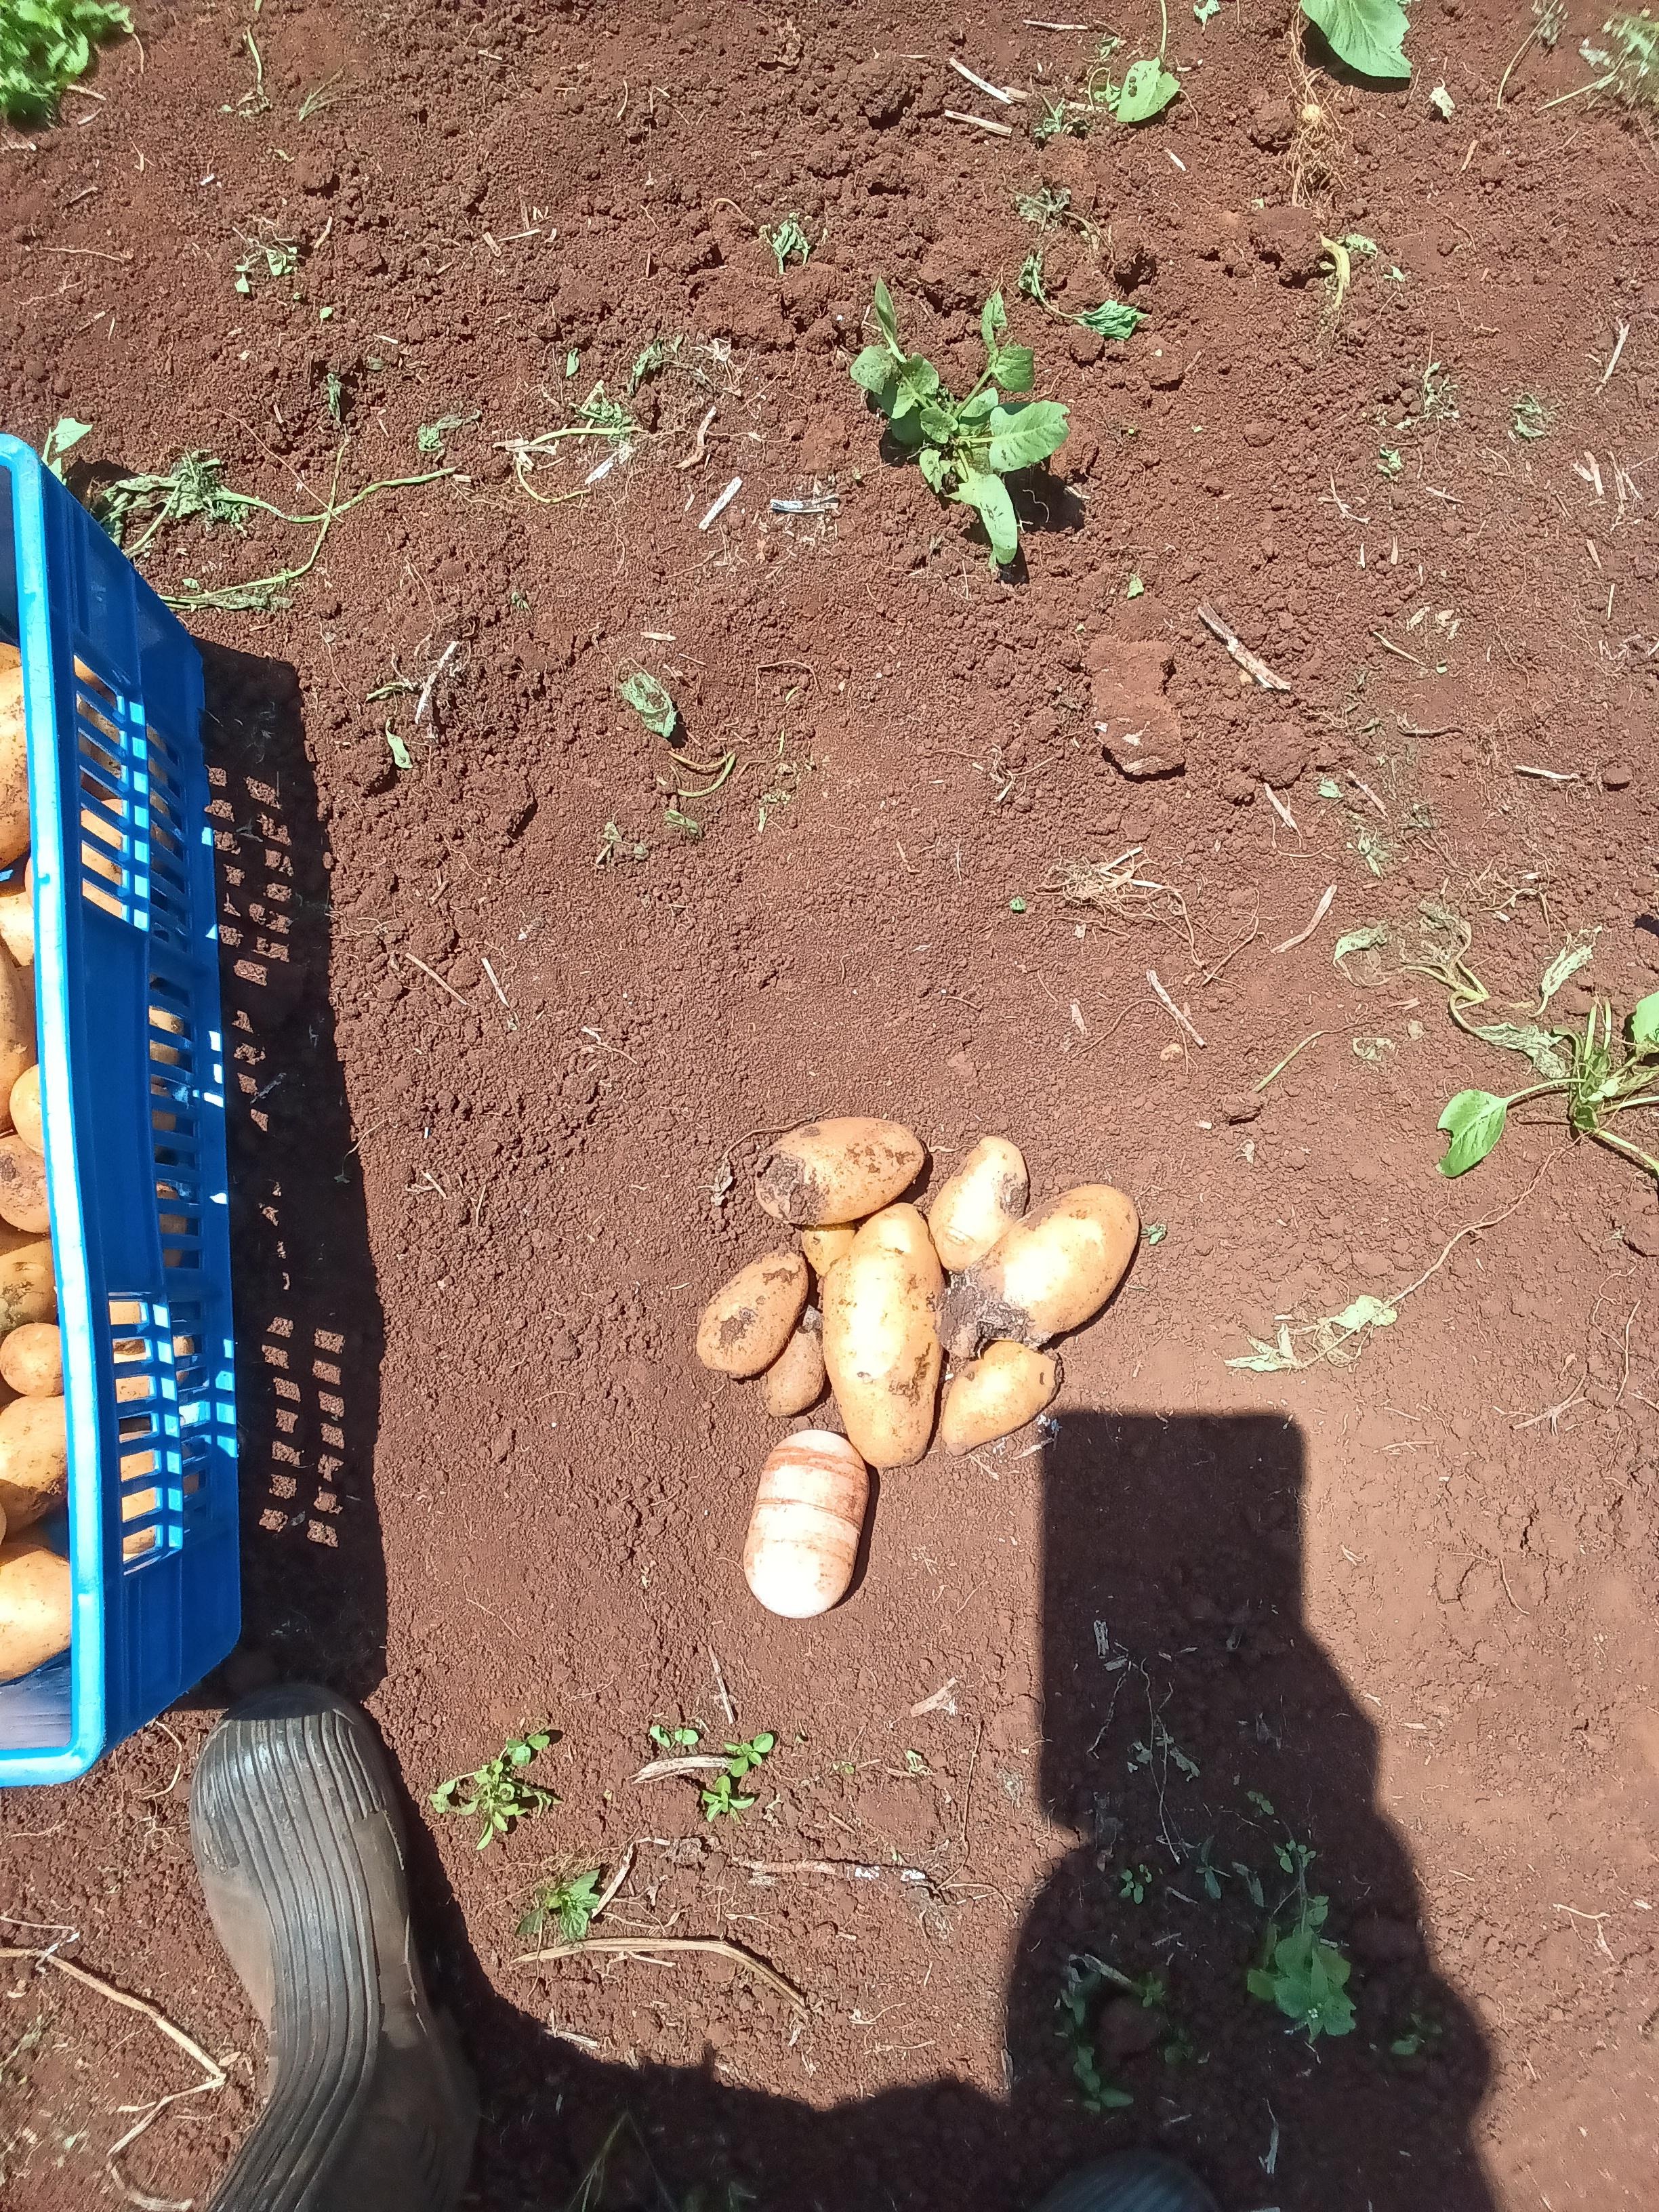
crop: potato
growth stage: harvest
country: Kenya
